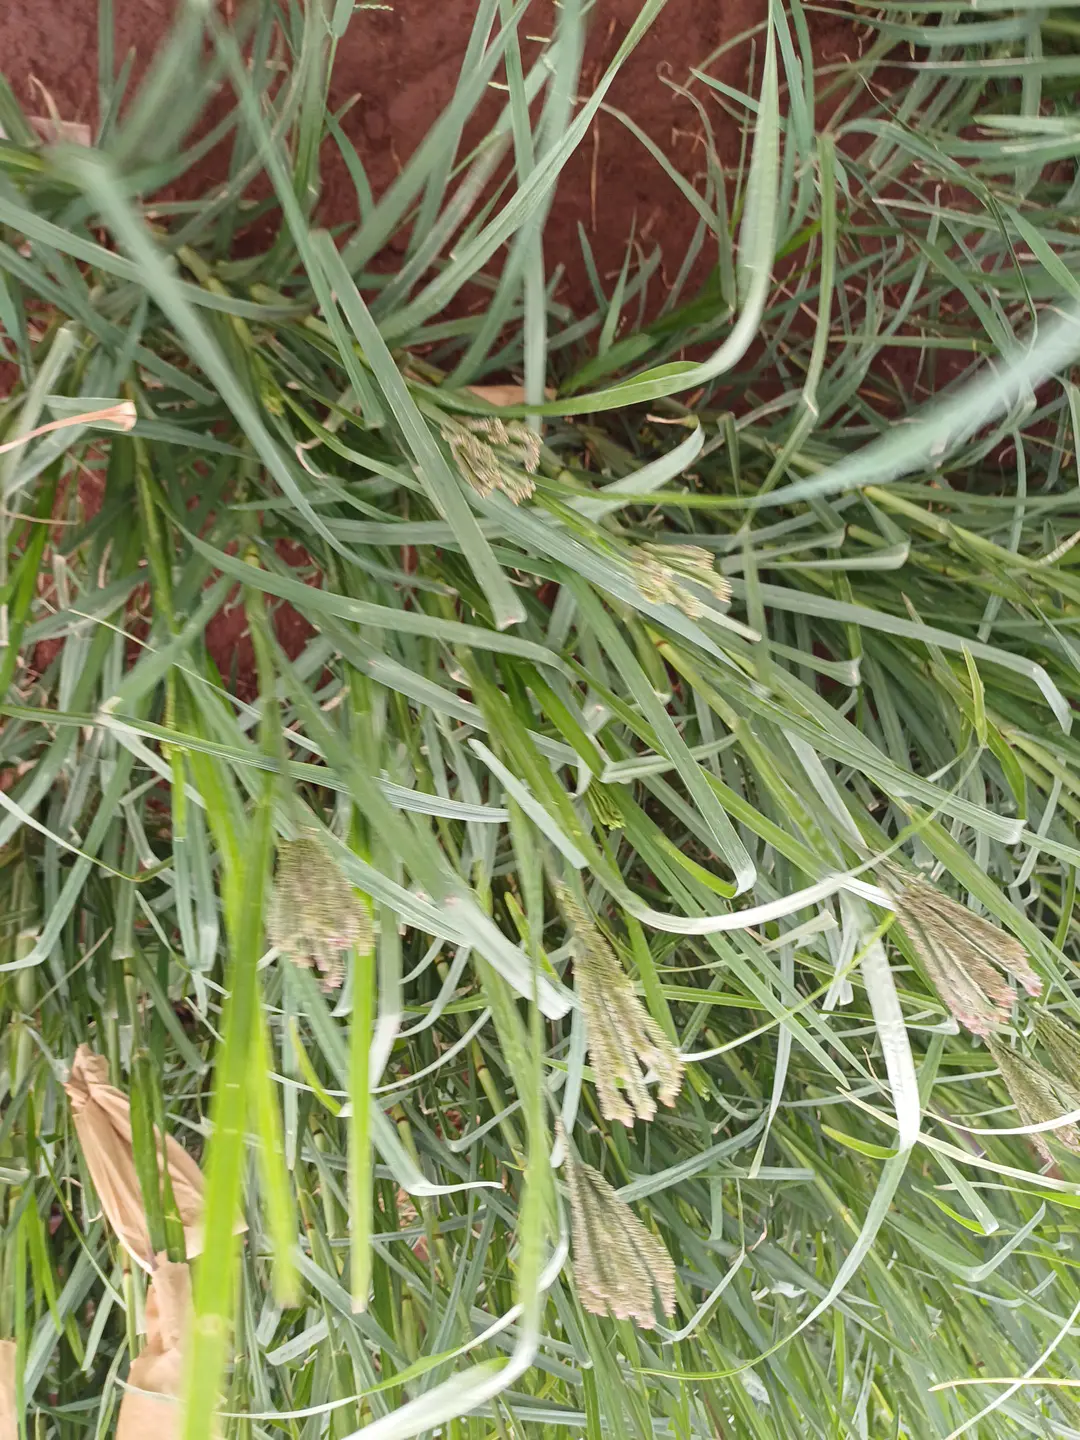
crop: finger millet
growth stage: flowering
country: Kenya
